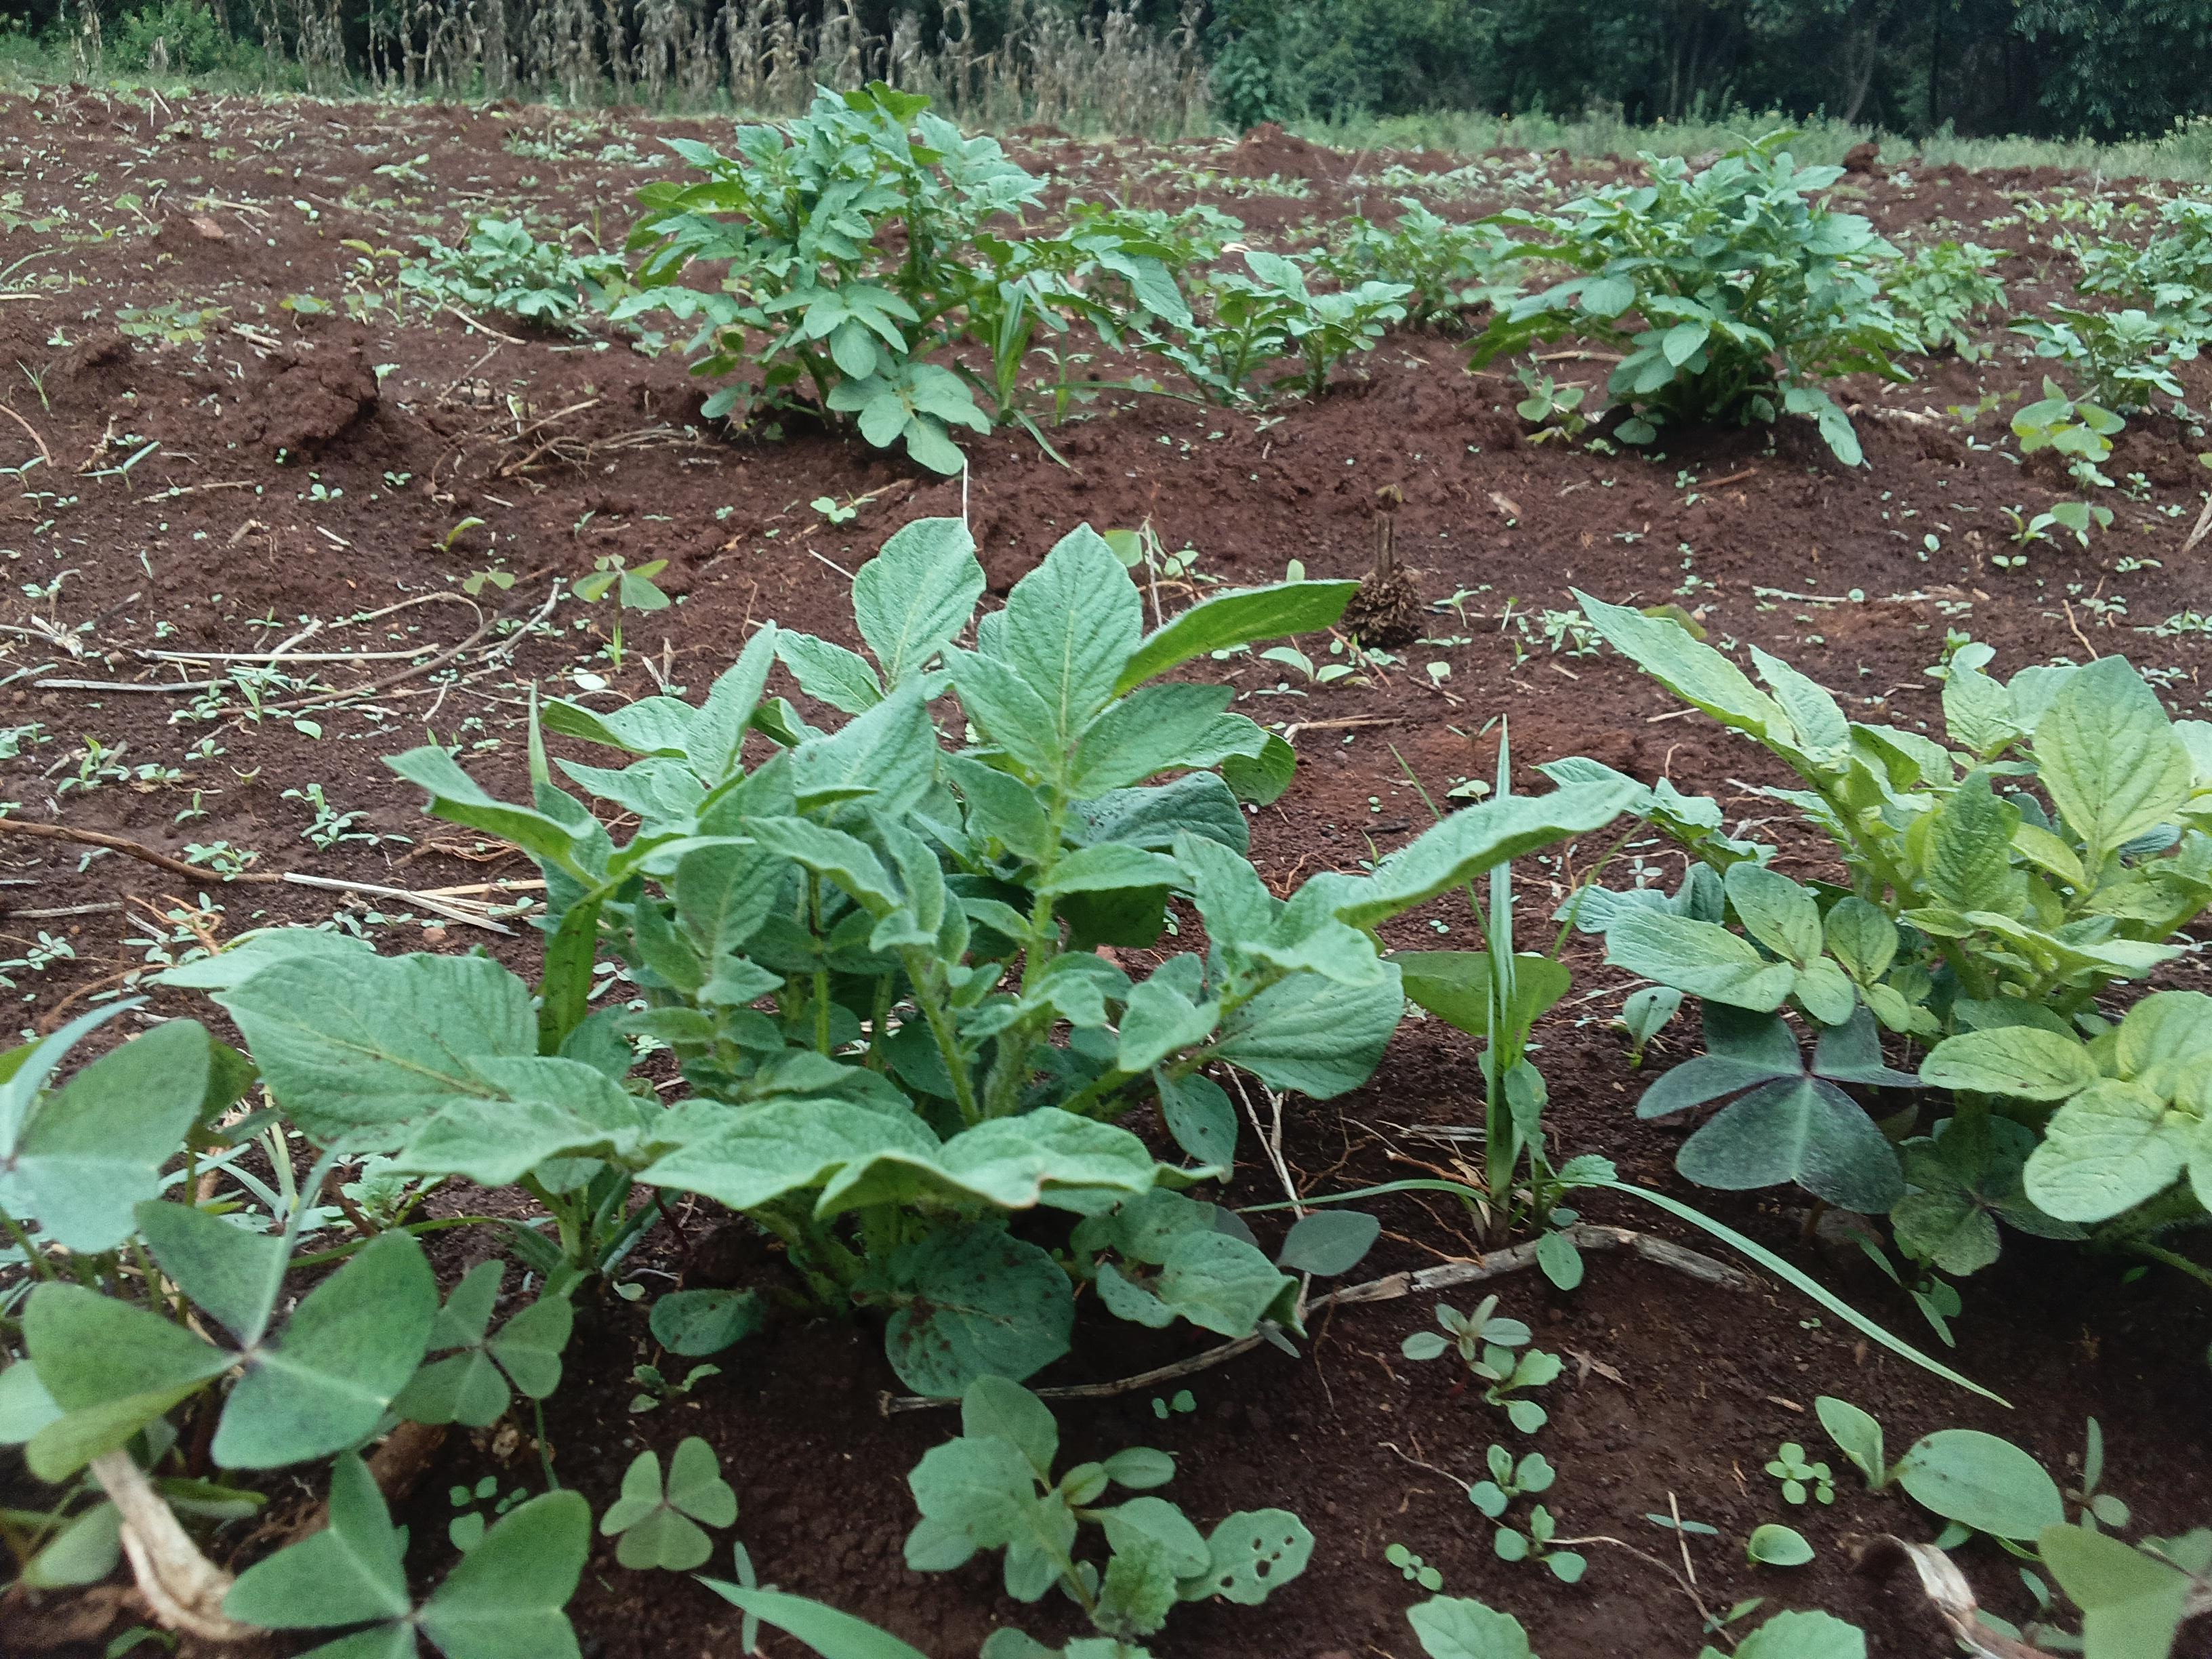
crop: potato
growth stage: sprouting emergence
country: Kenya
